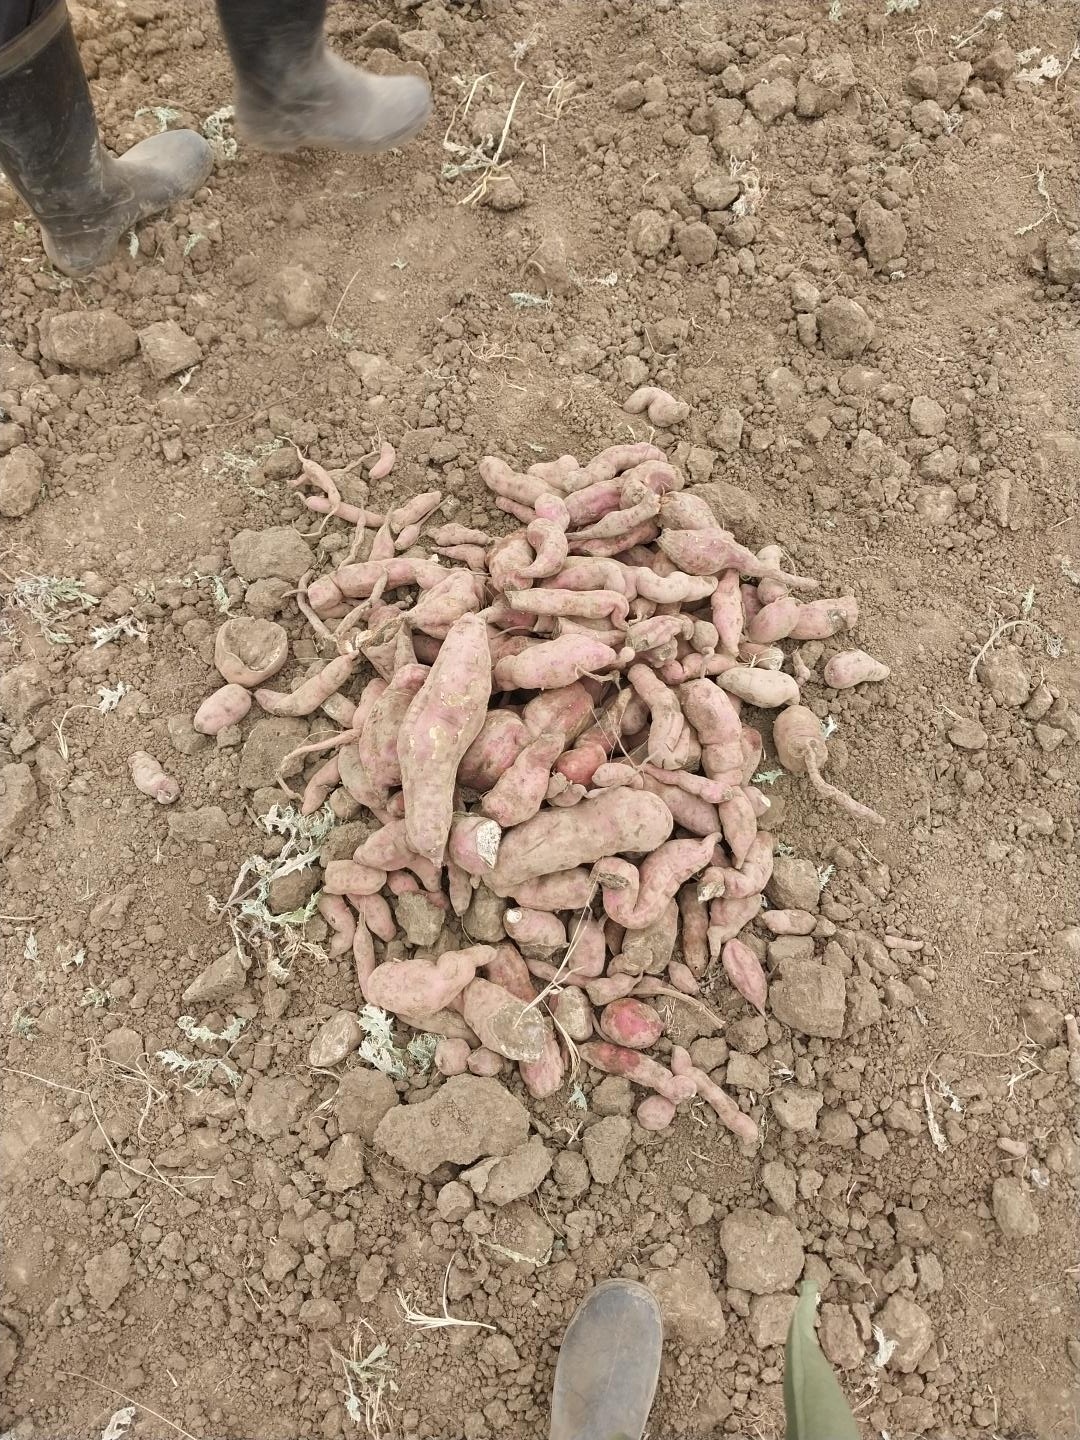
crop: sweet potato
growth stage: harvest maturity
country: Tanzania
